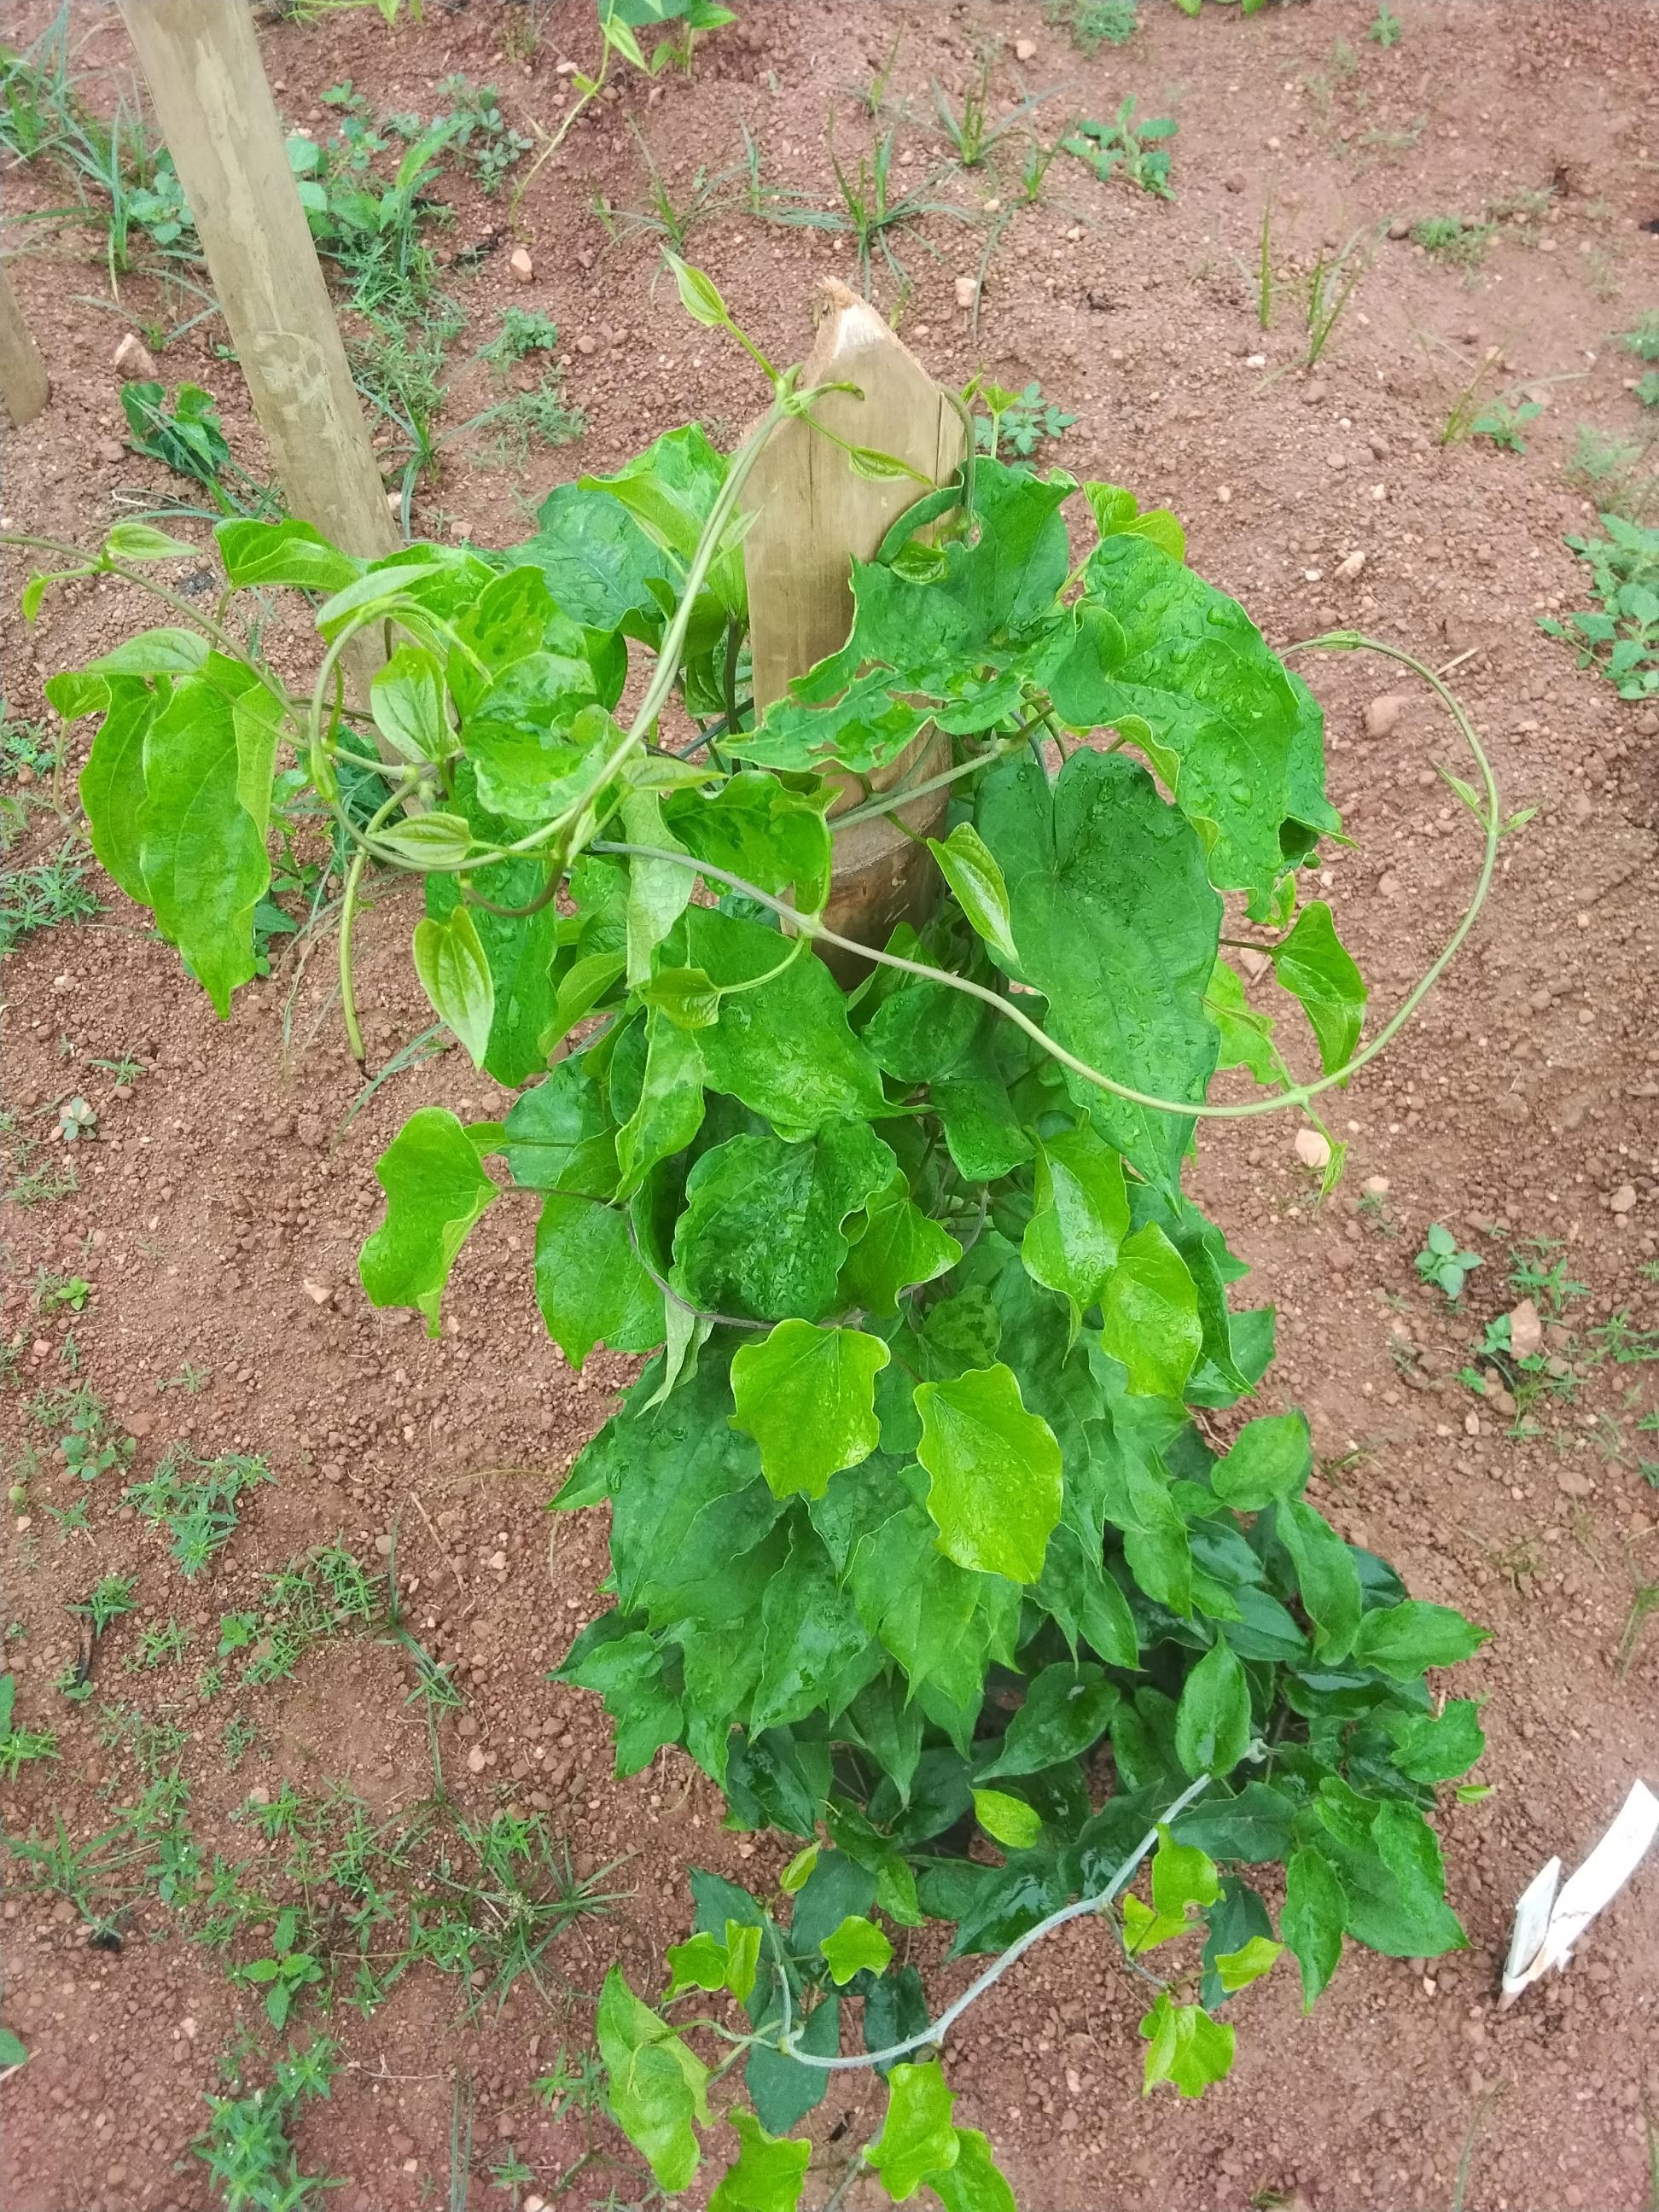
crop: yam
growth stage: vegetative
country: Nigeria
